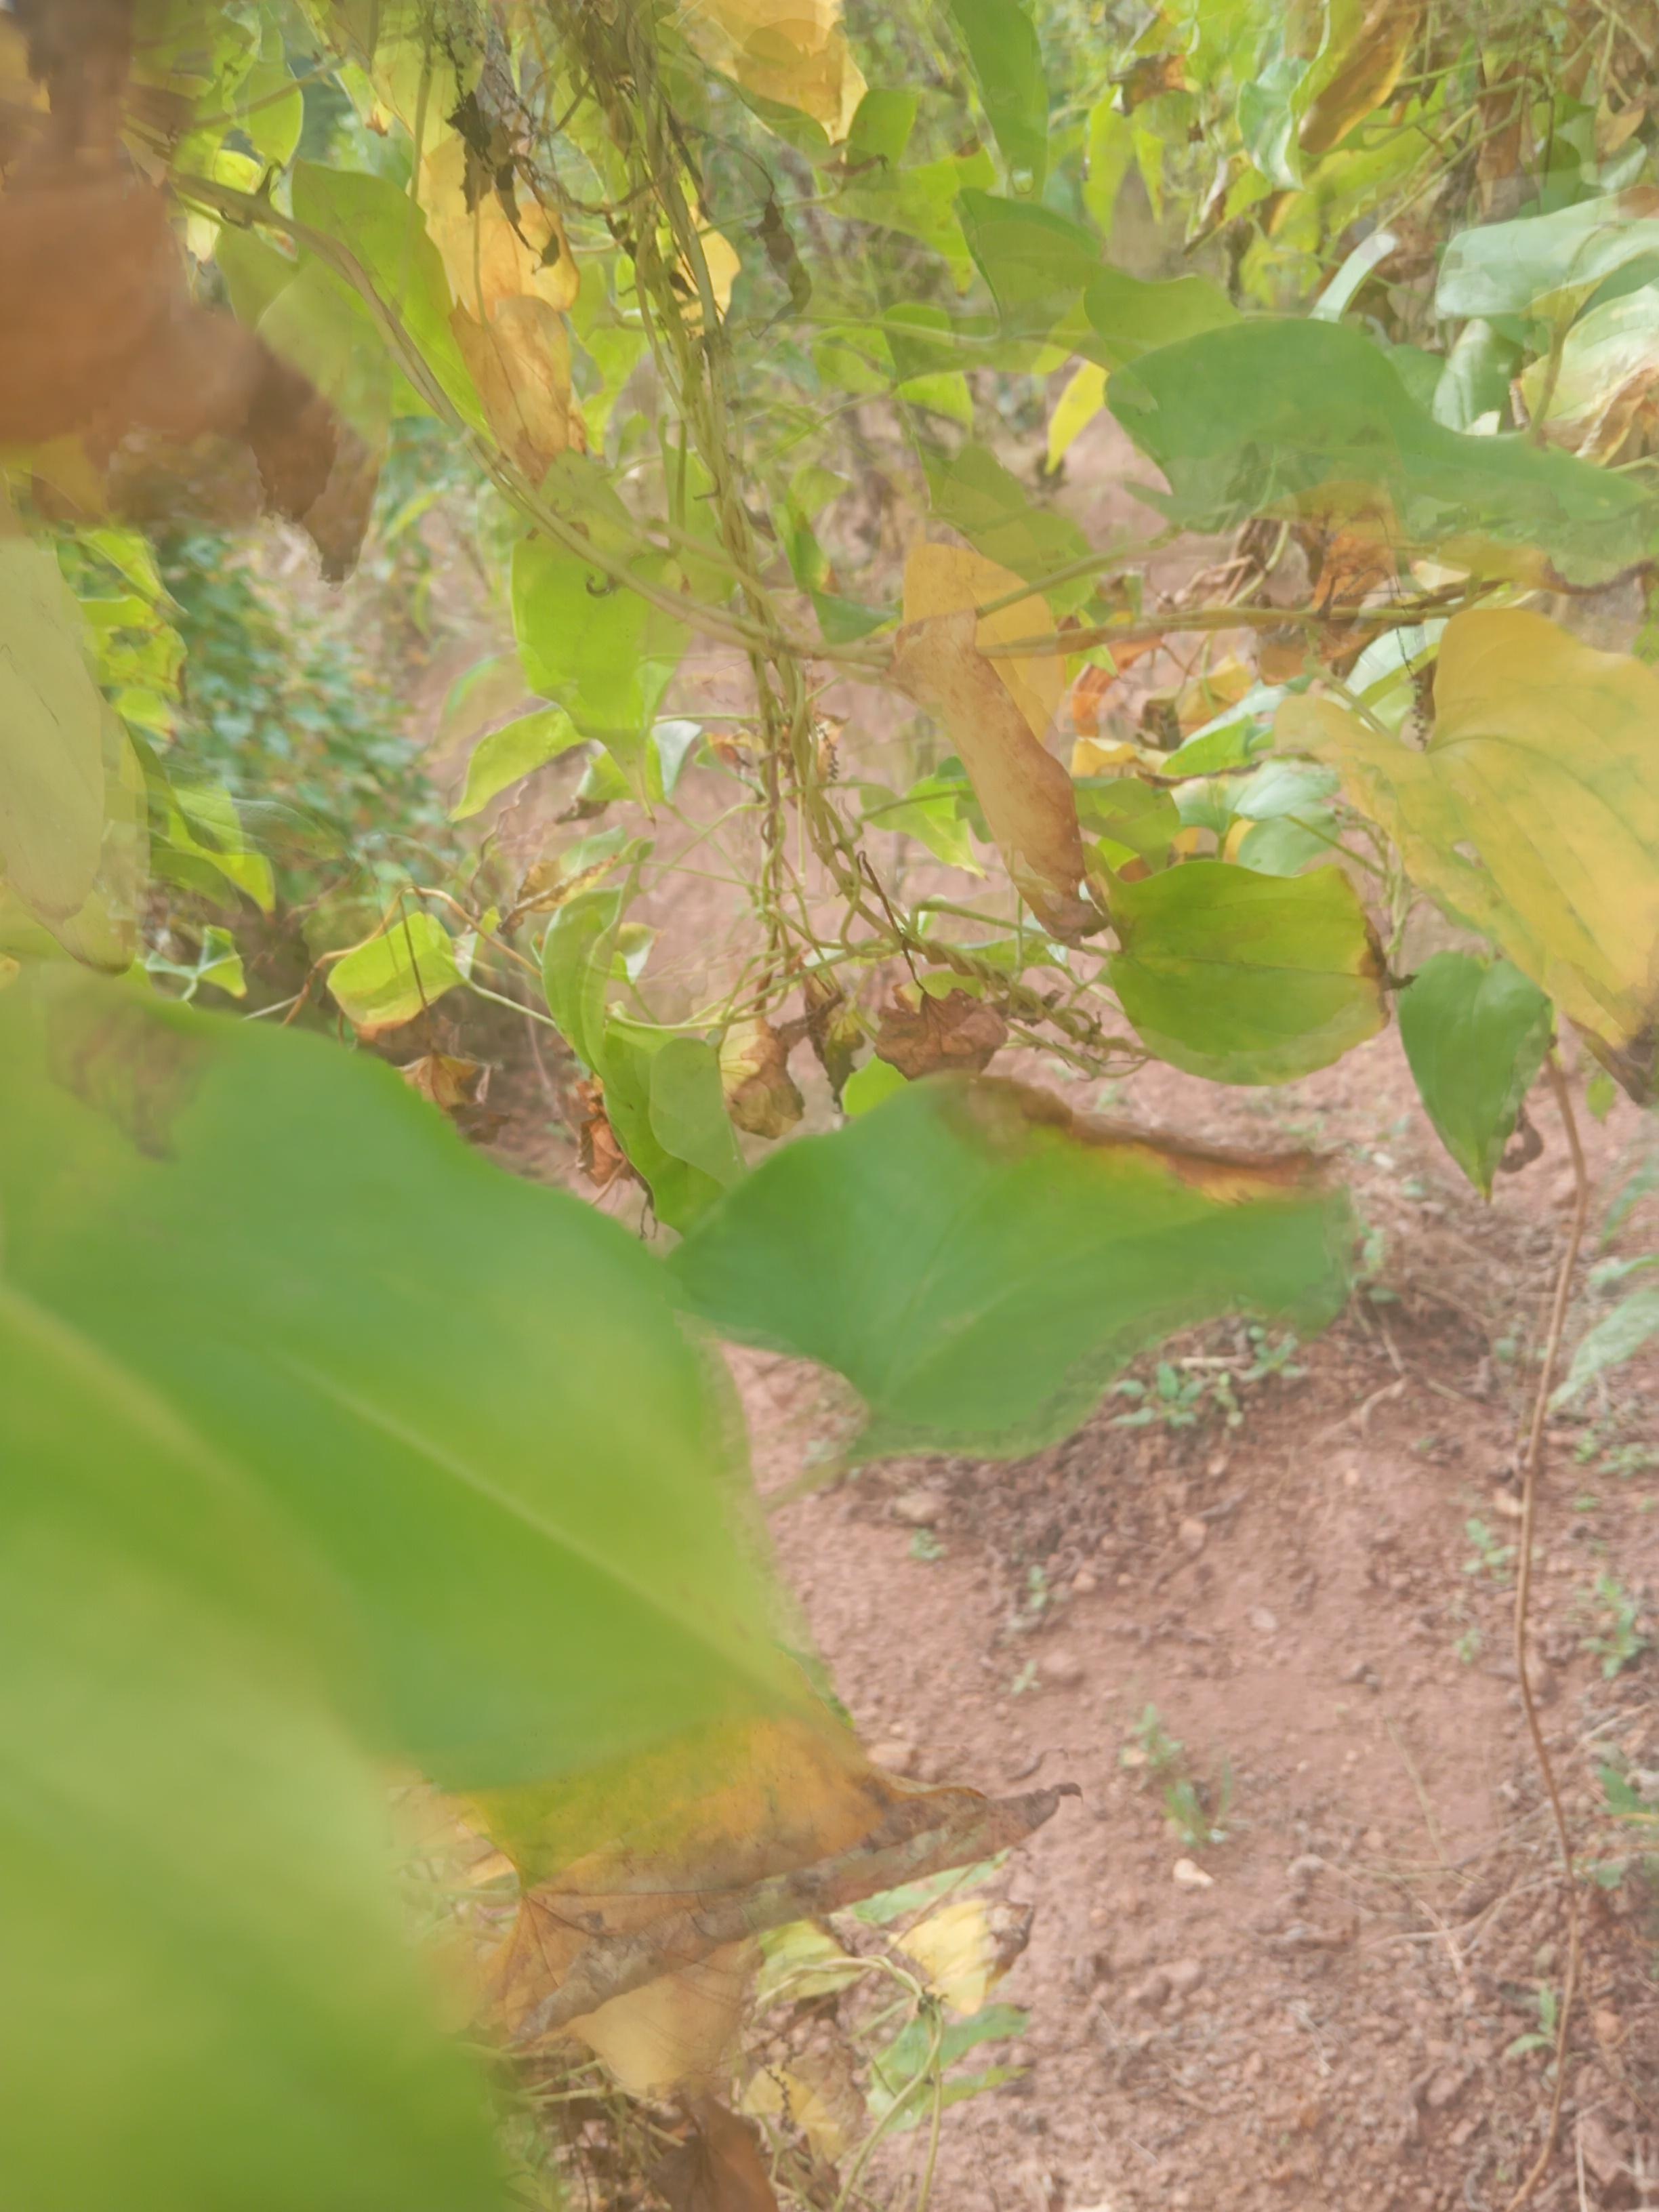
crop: yam
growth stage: maturity
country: Nigeria
